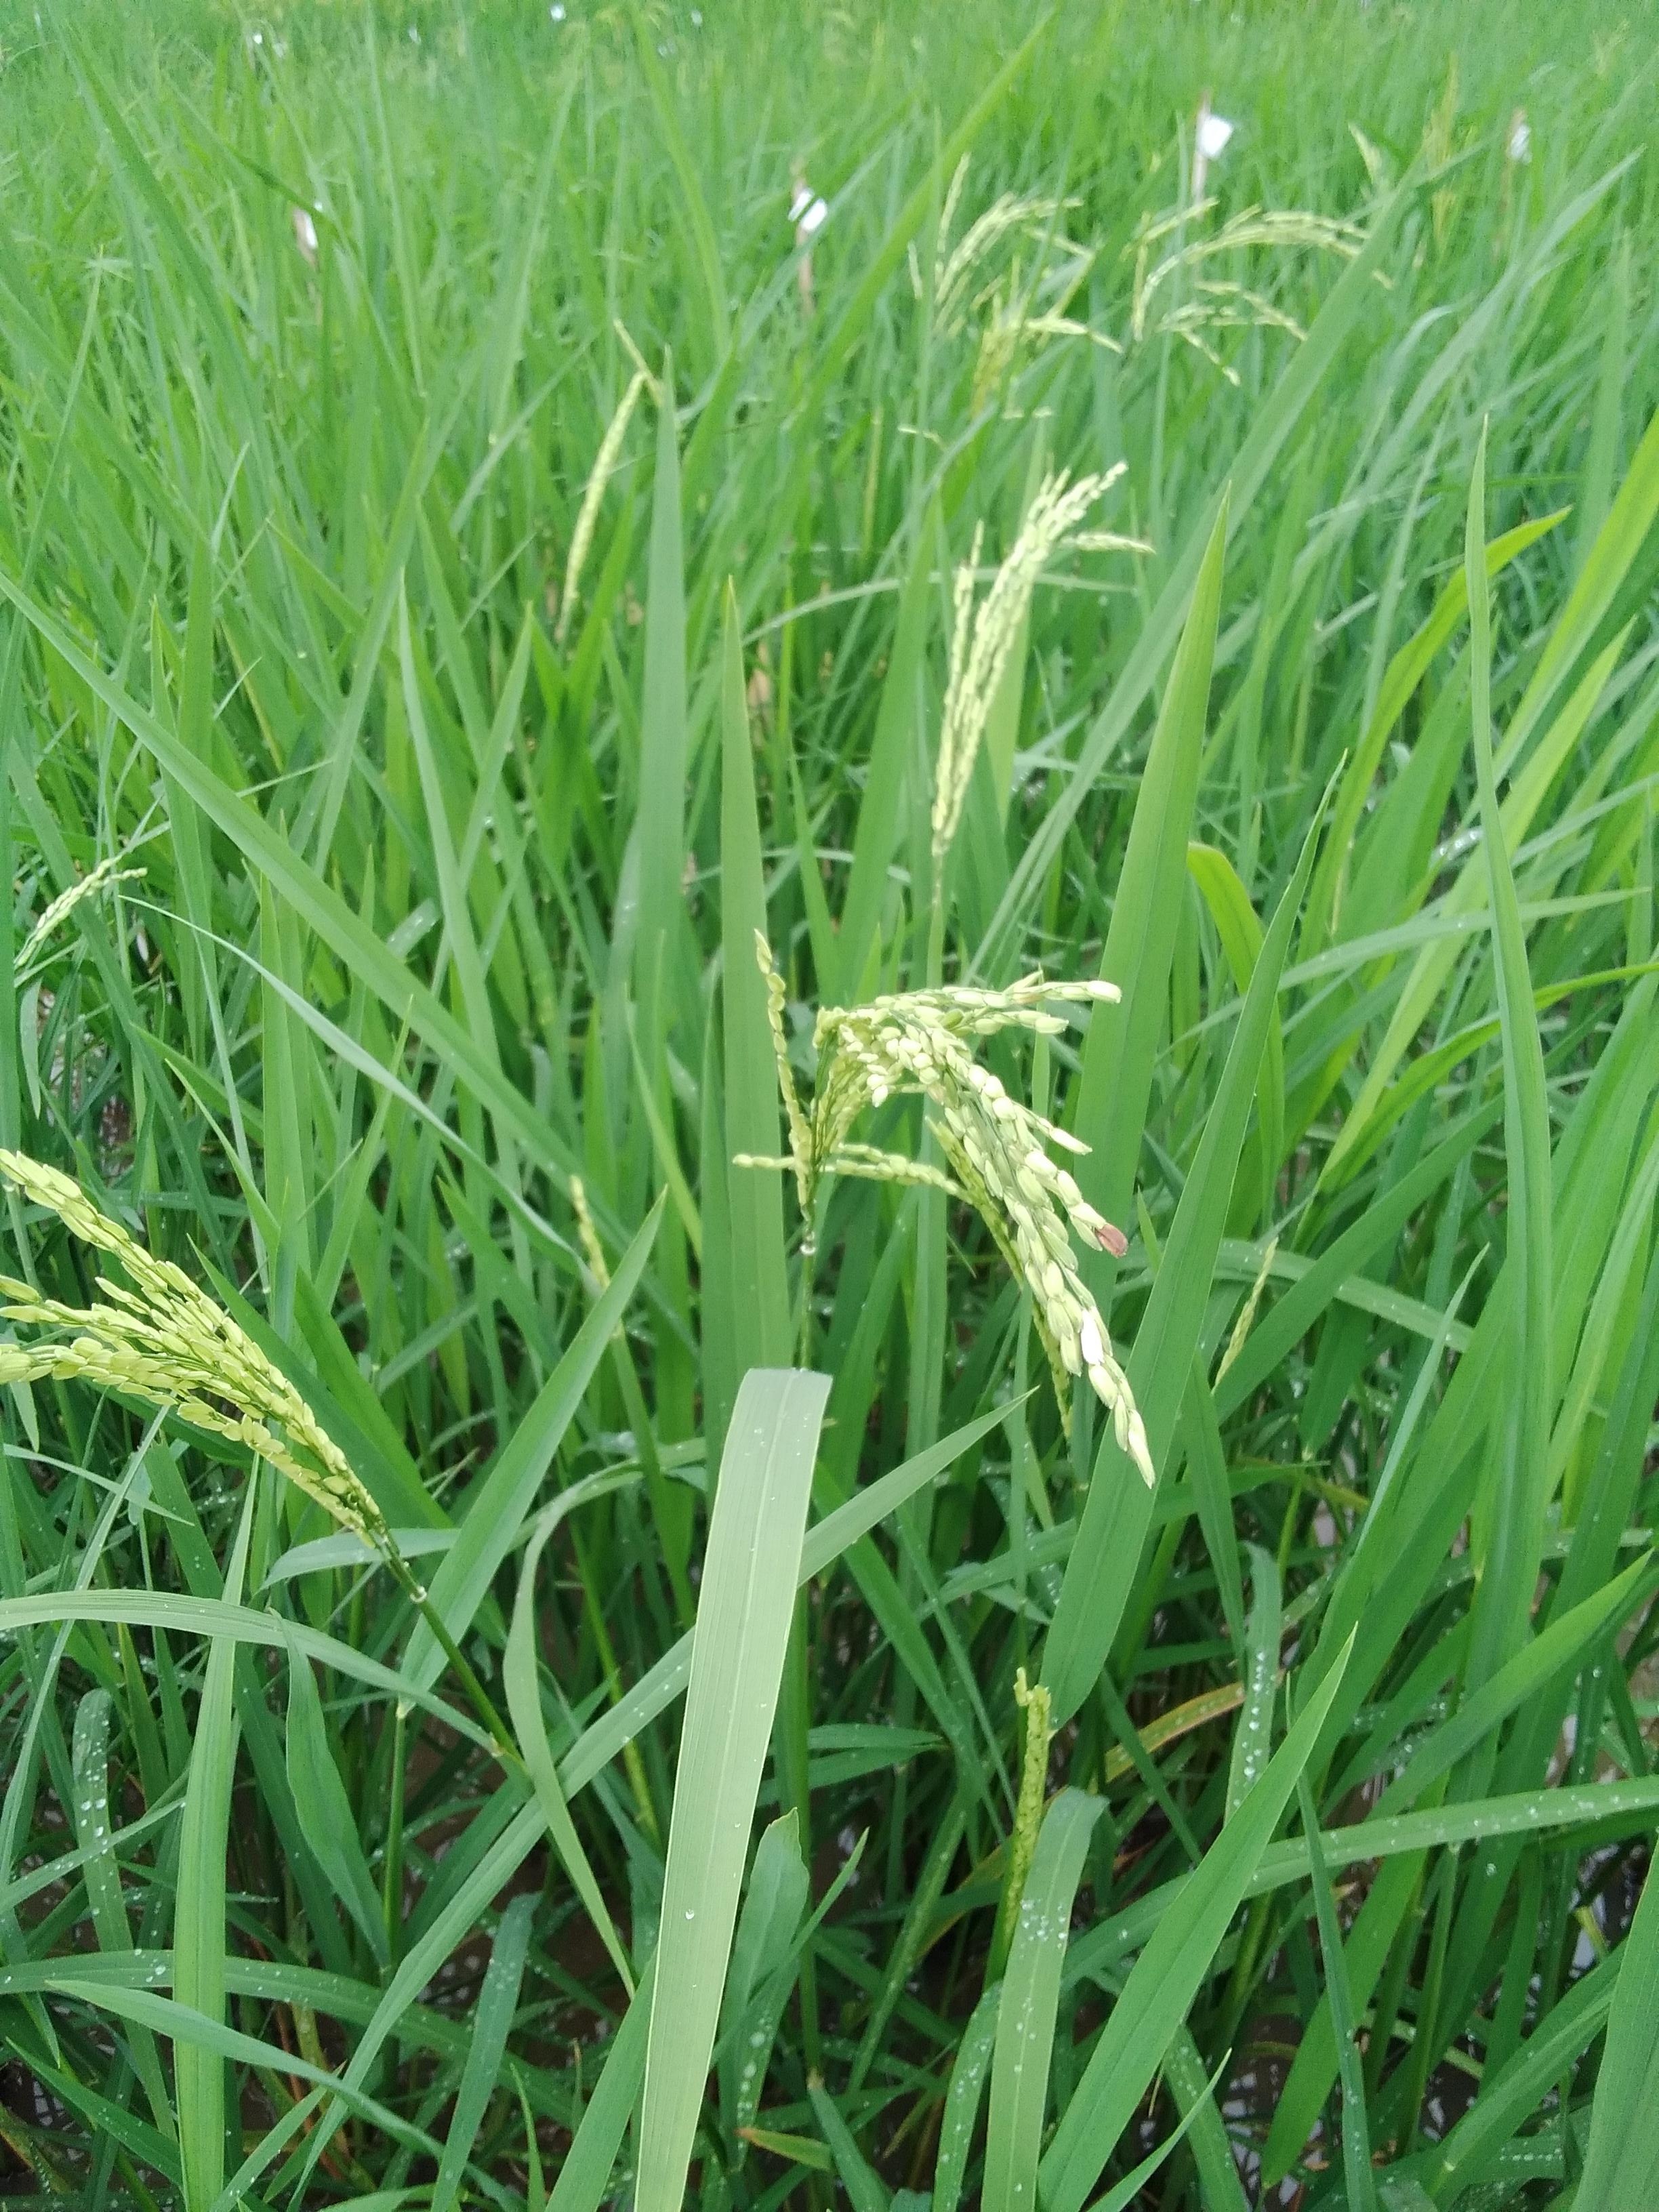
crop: rice
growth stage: flowering
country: Nigeria
